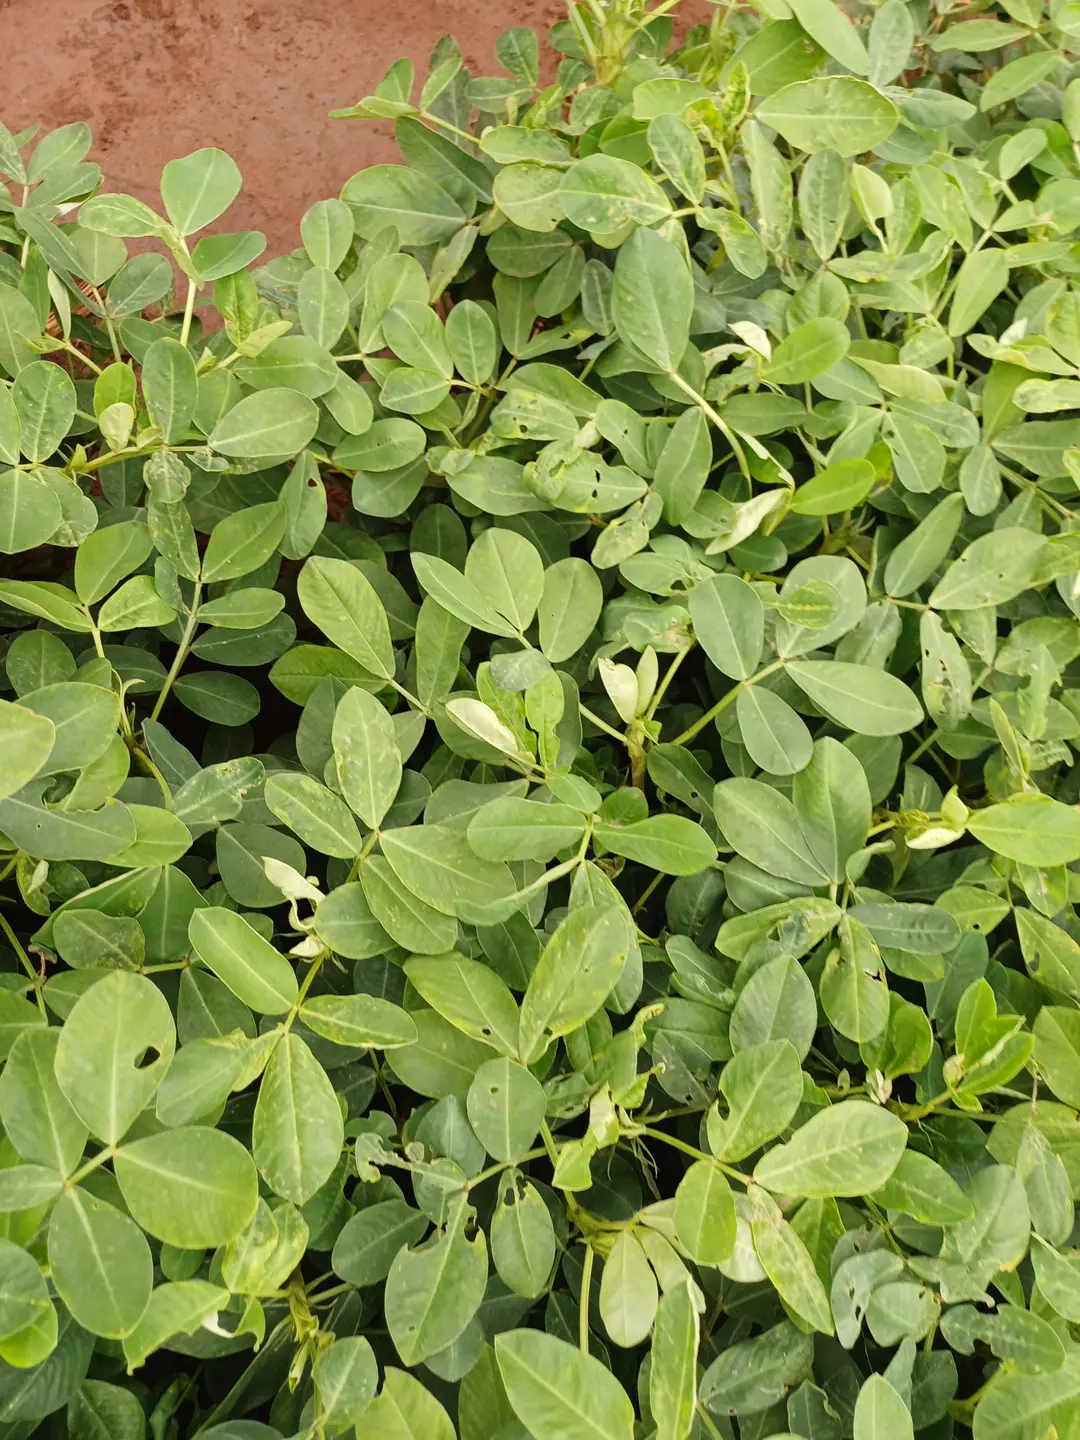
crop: groundnut
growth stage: flowering
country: Kenya
